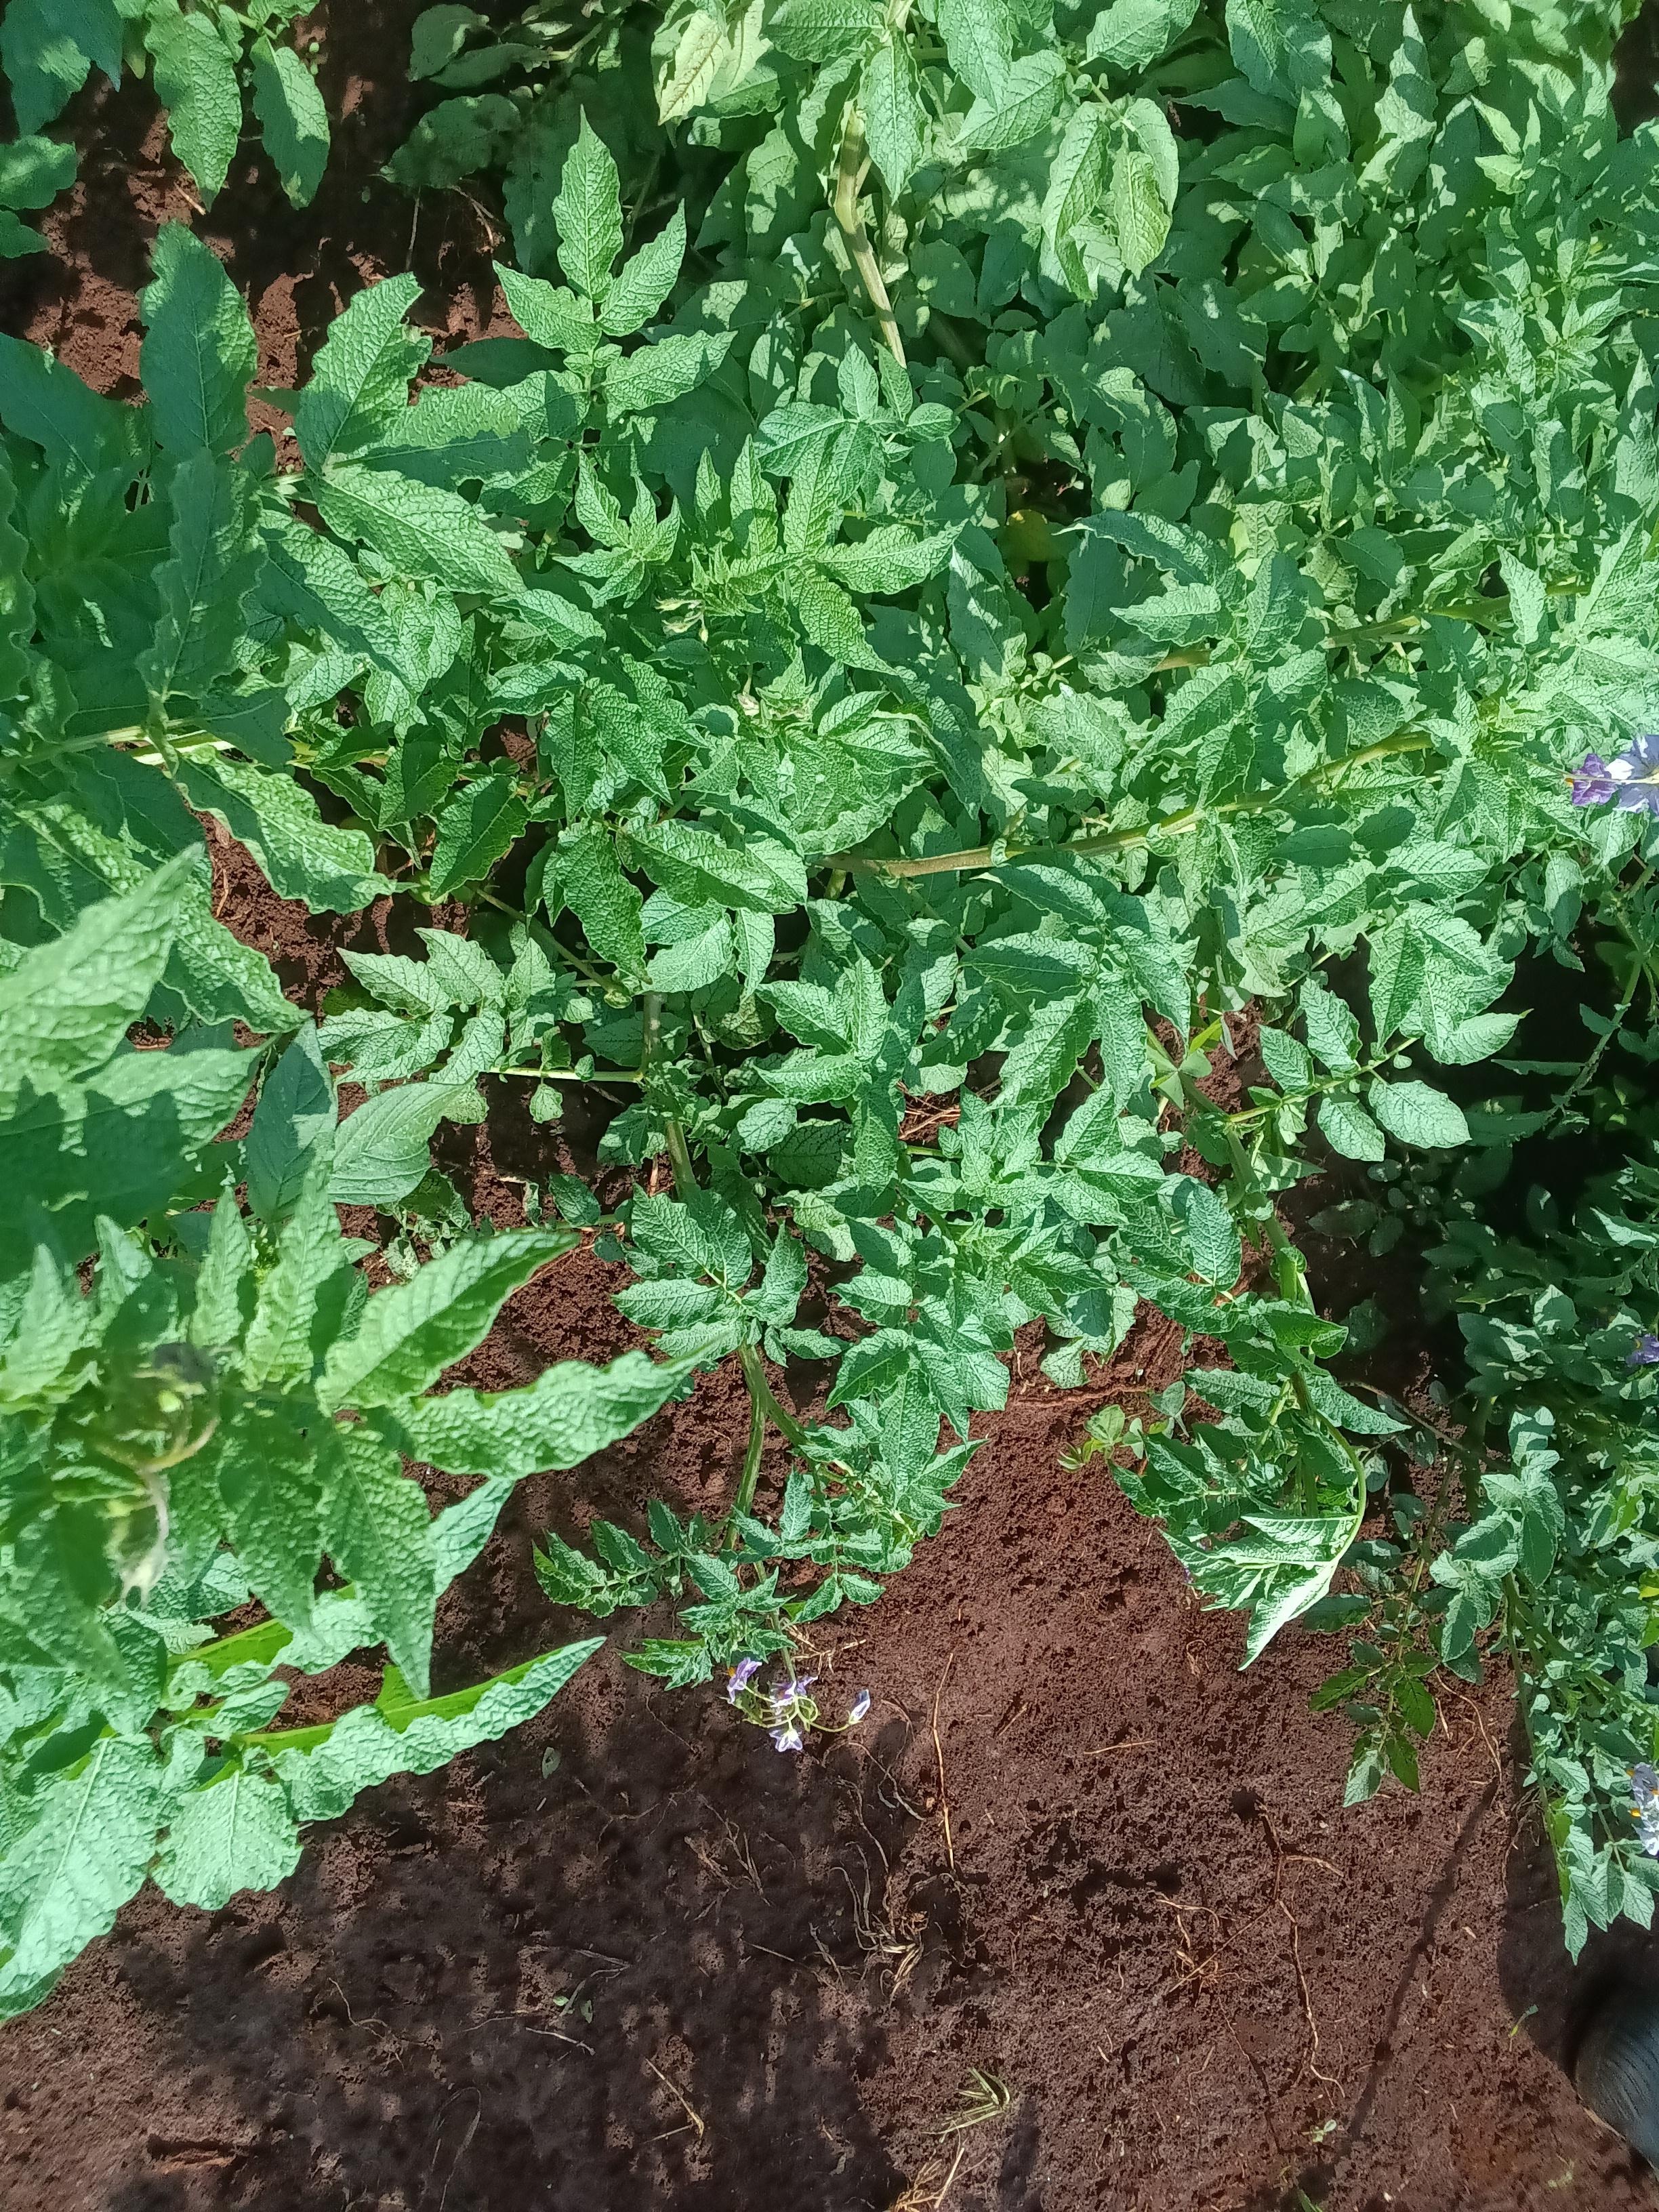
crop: potato
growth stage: flowering
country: Kenya
